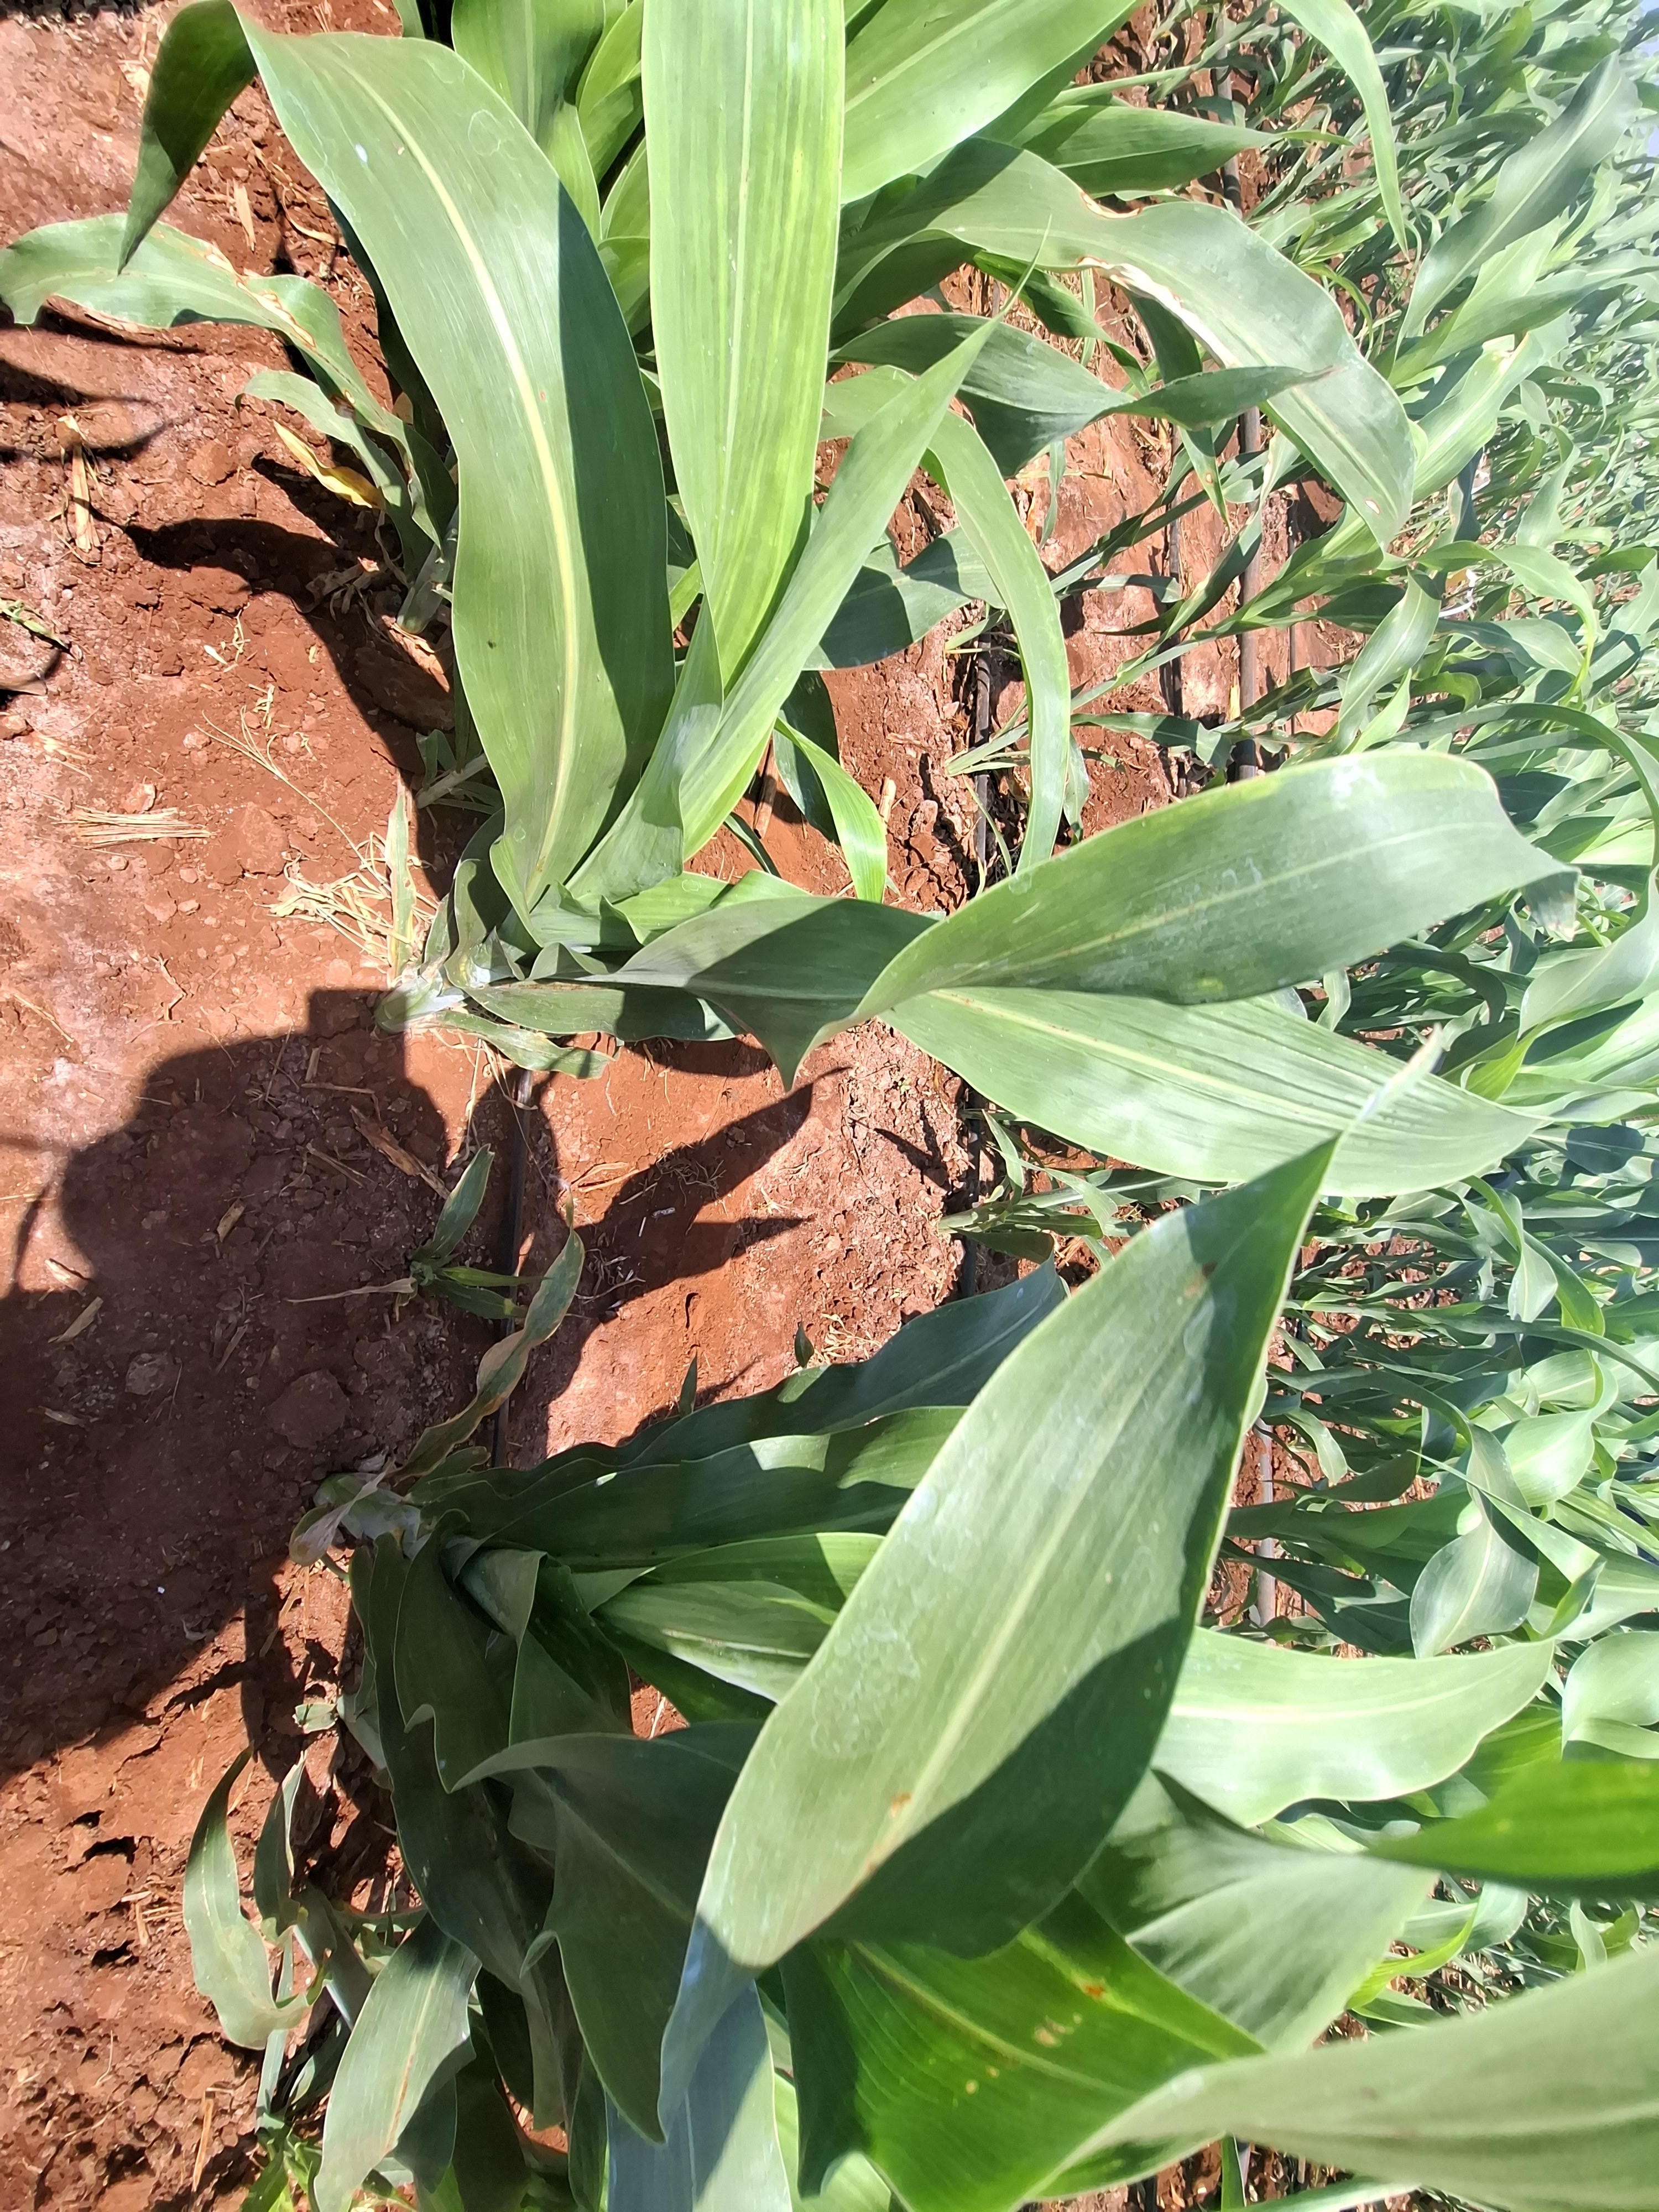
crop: sorghum
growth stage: vegetative
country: Kenya
